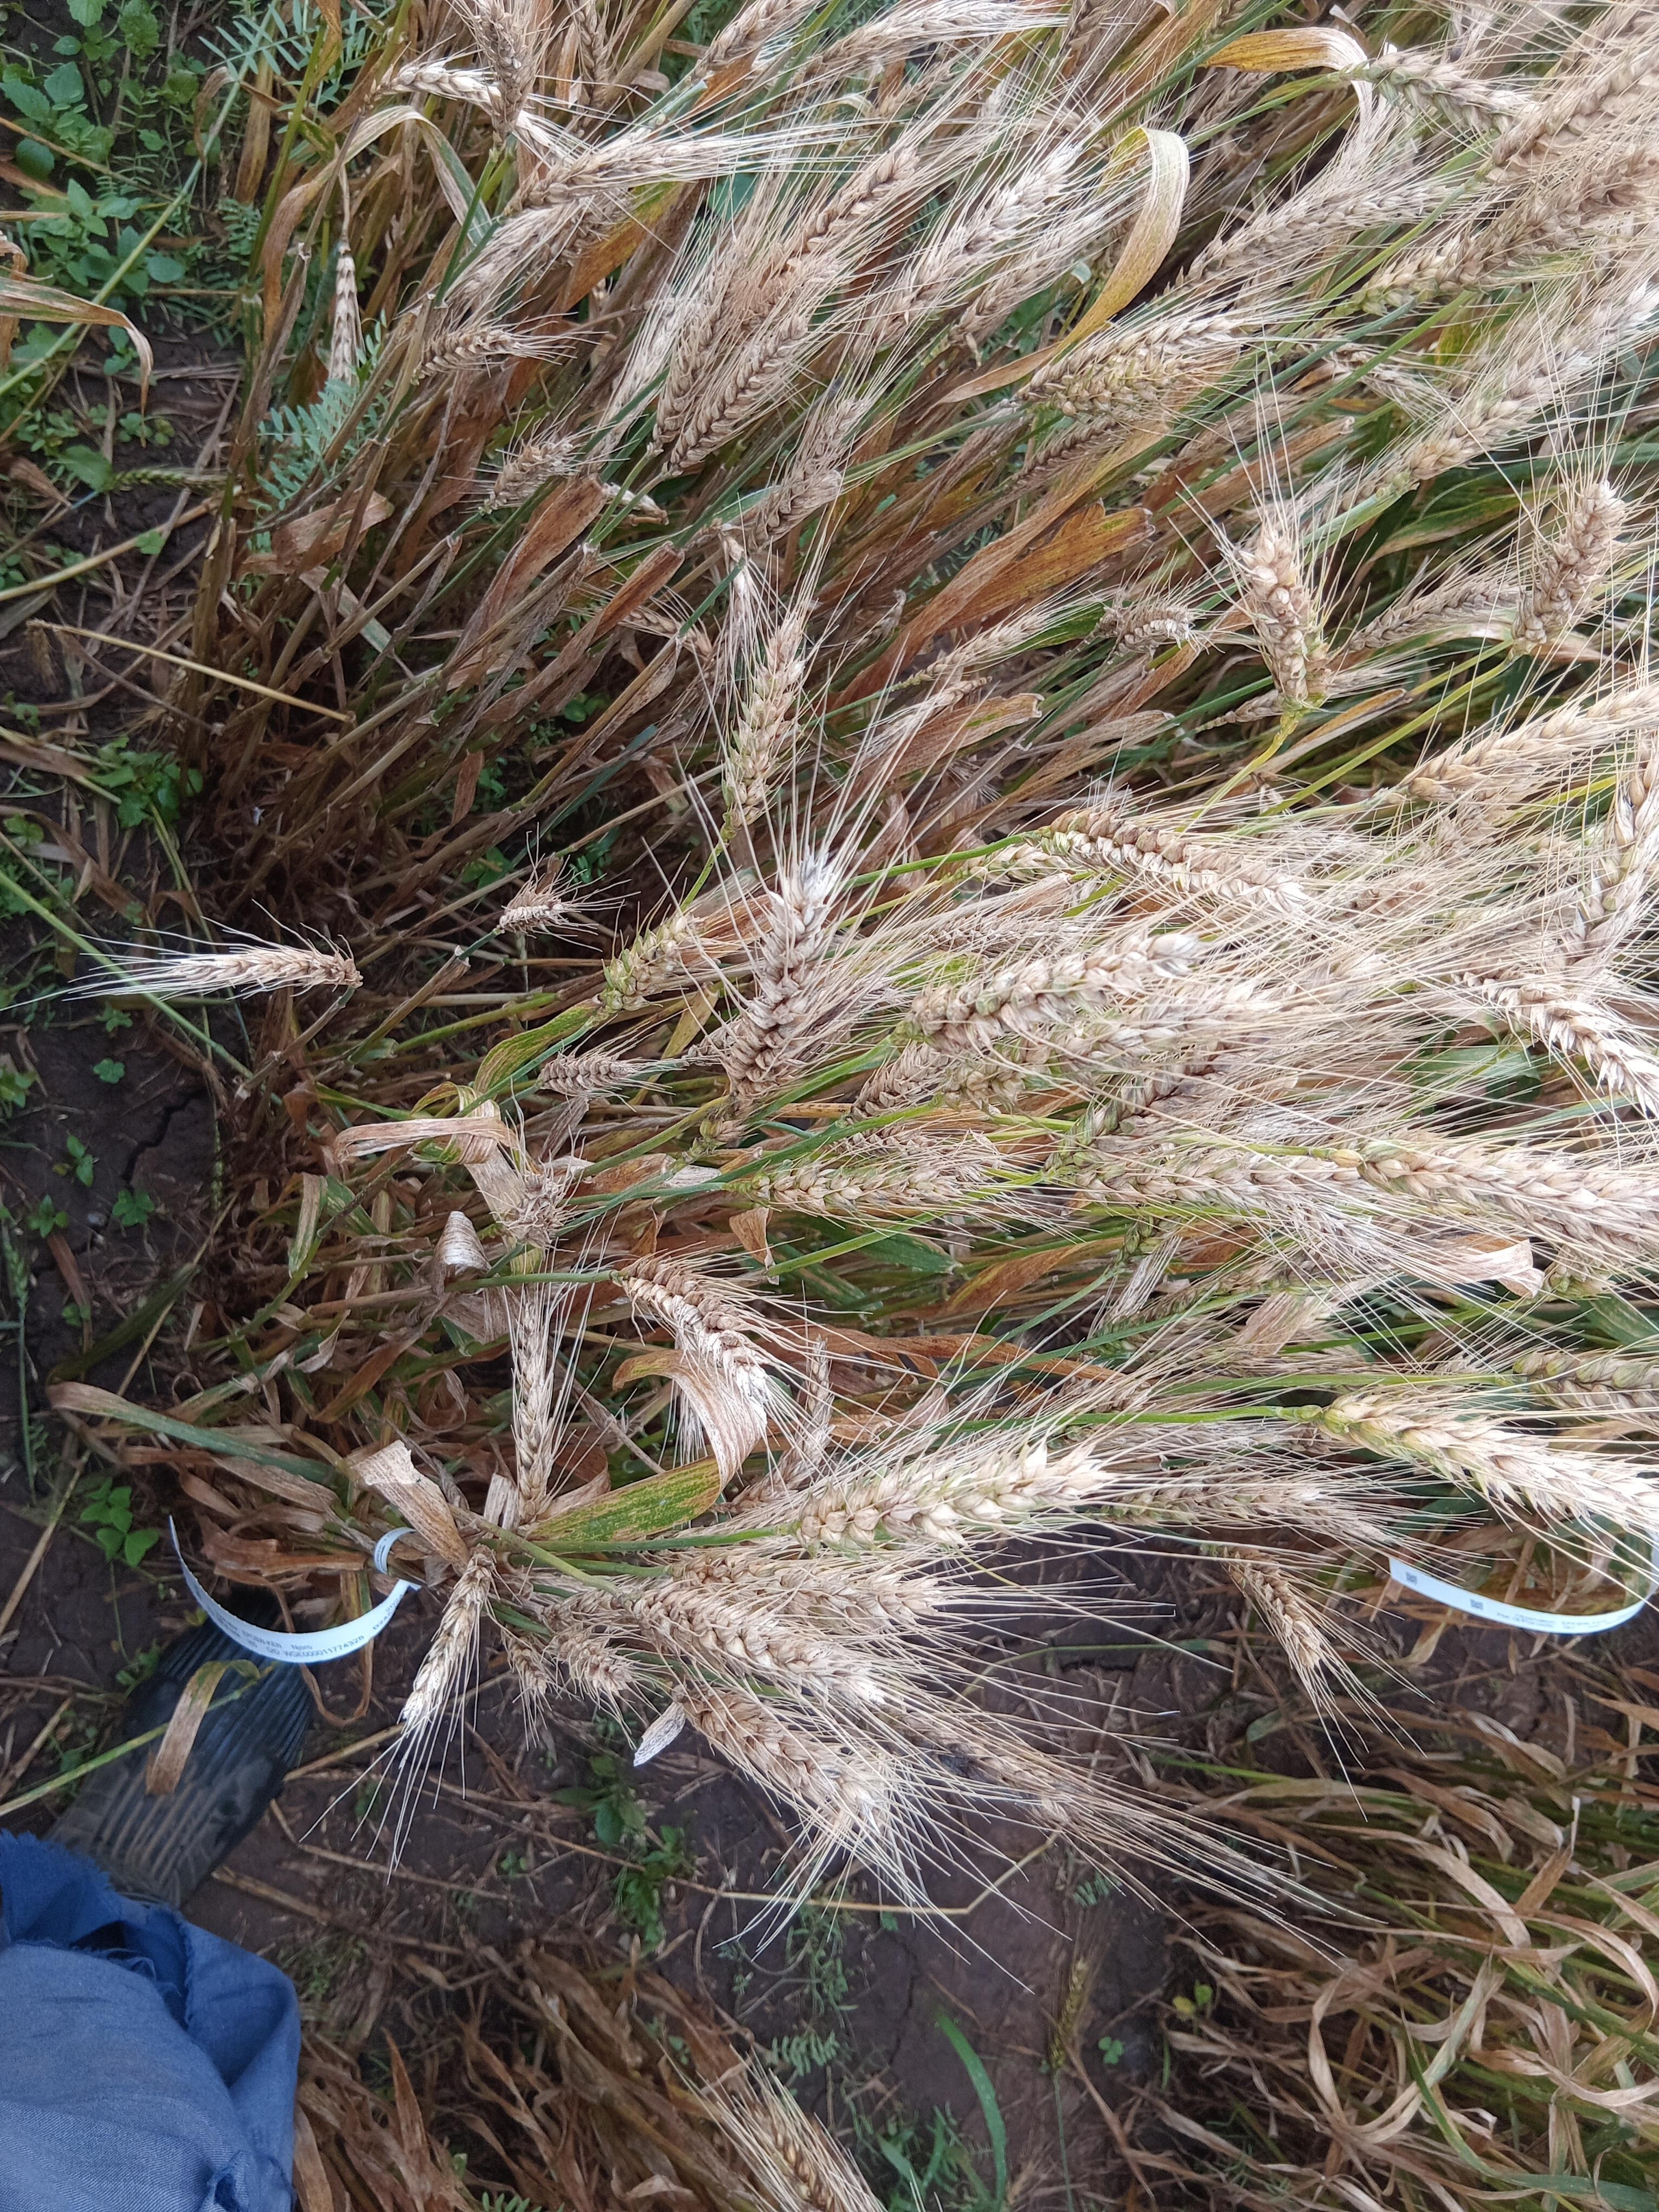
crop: wheat
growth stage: maturity
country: Kenya
